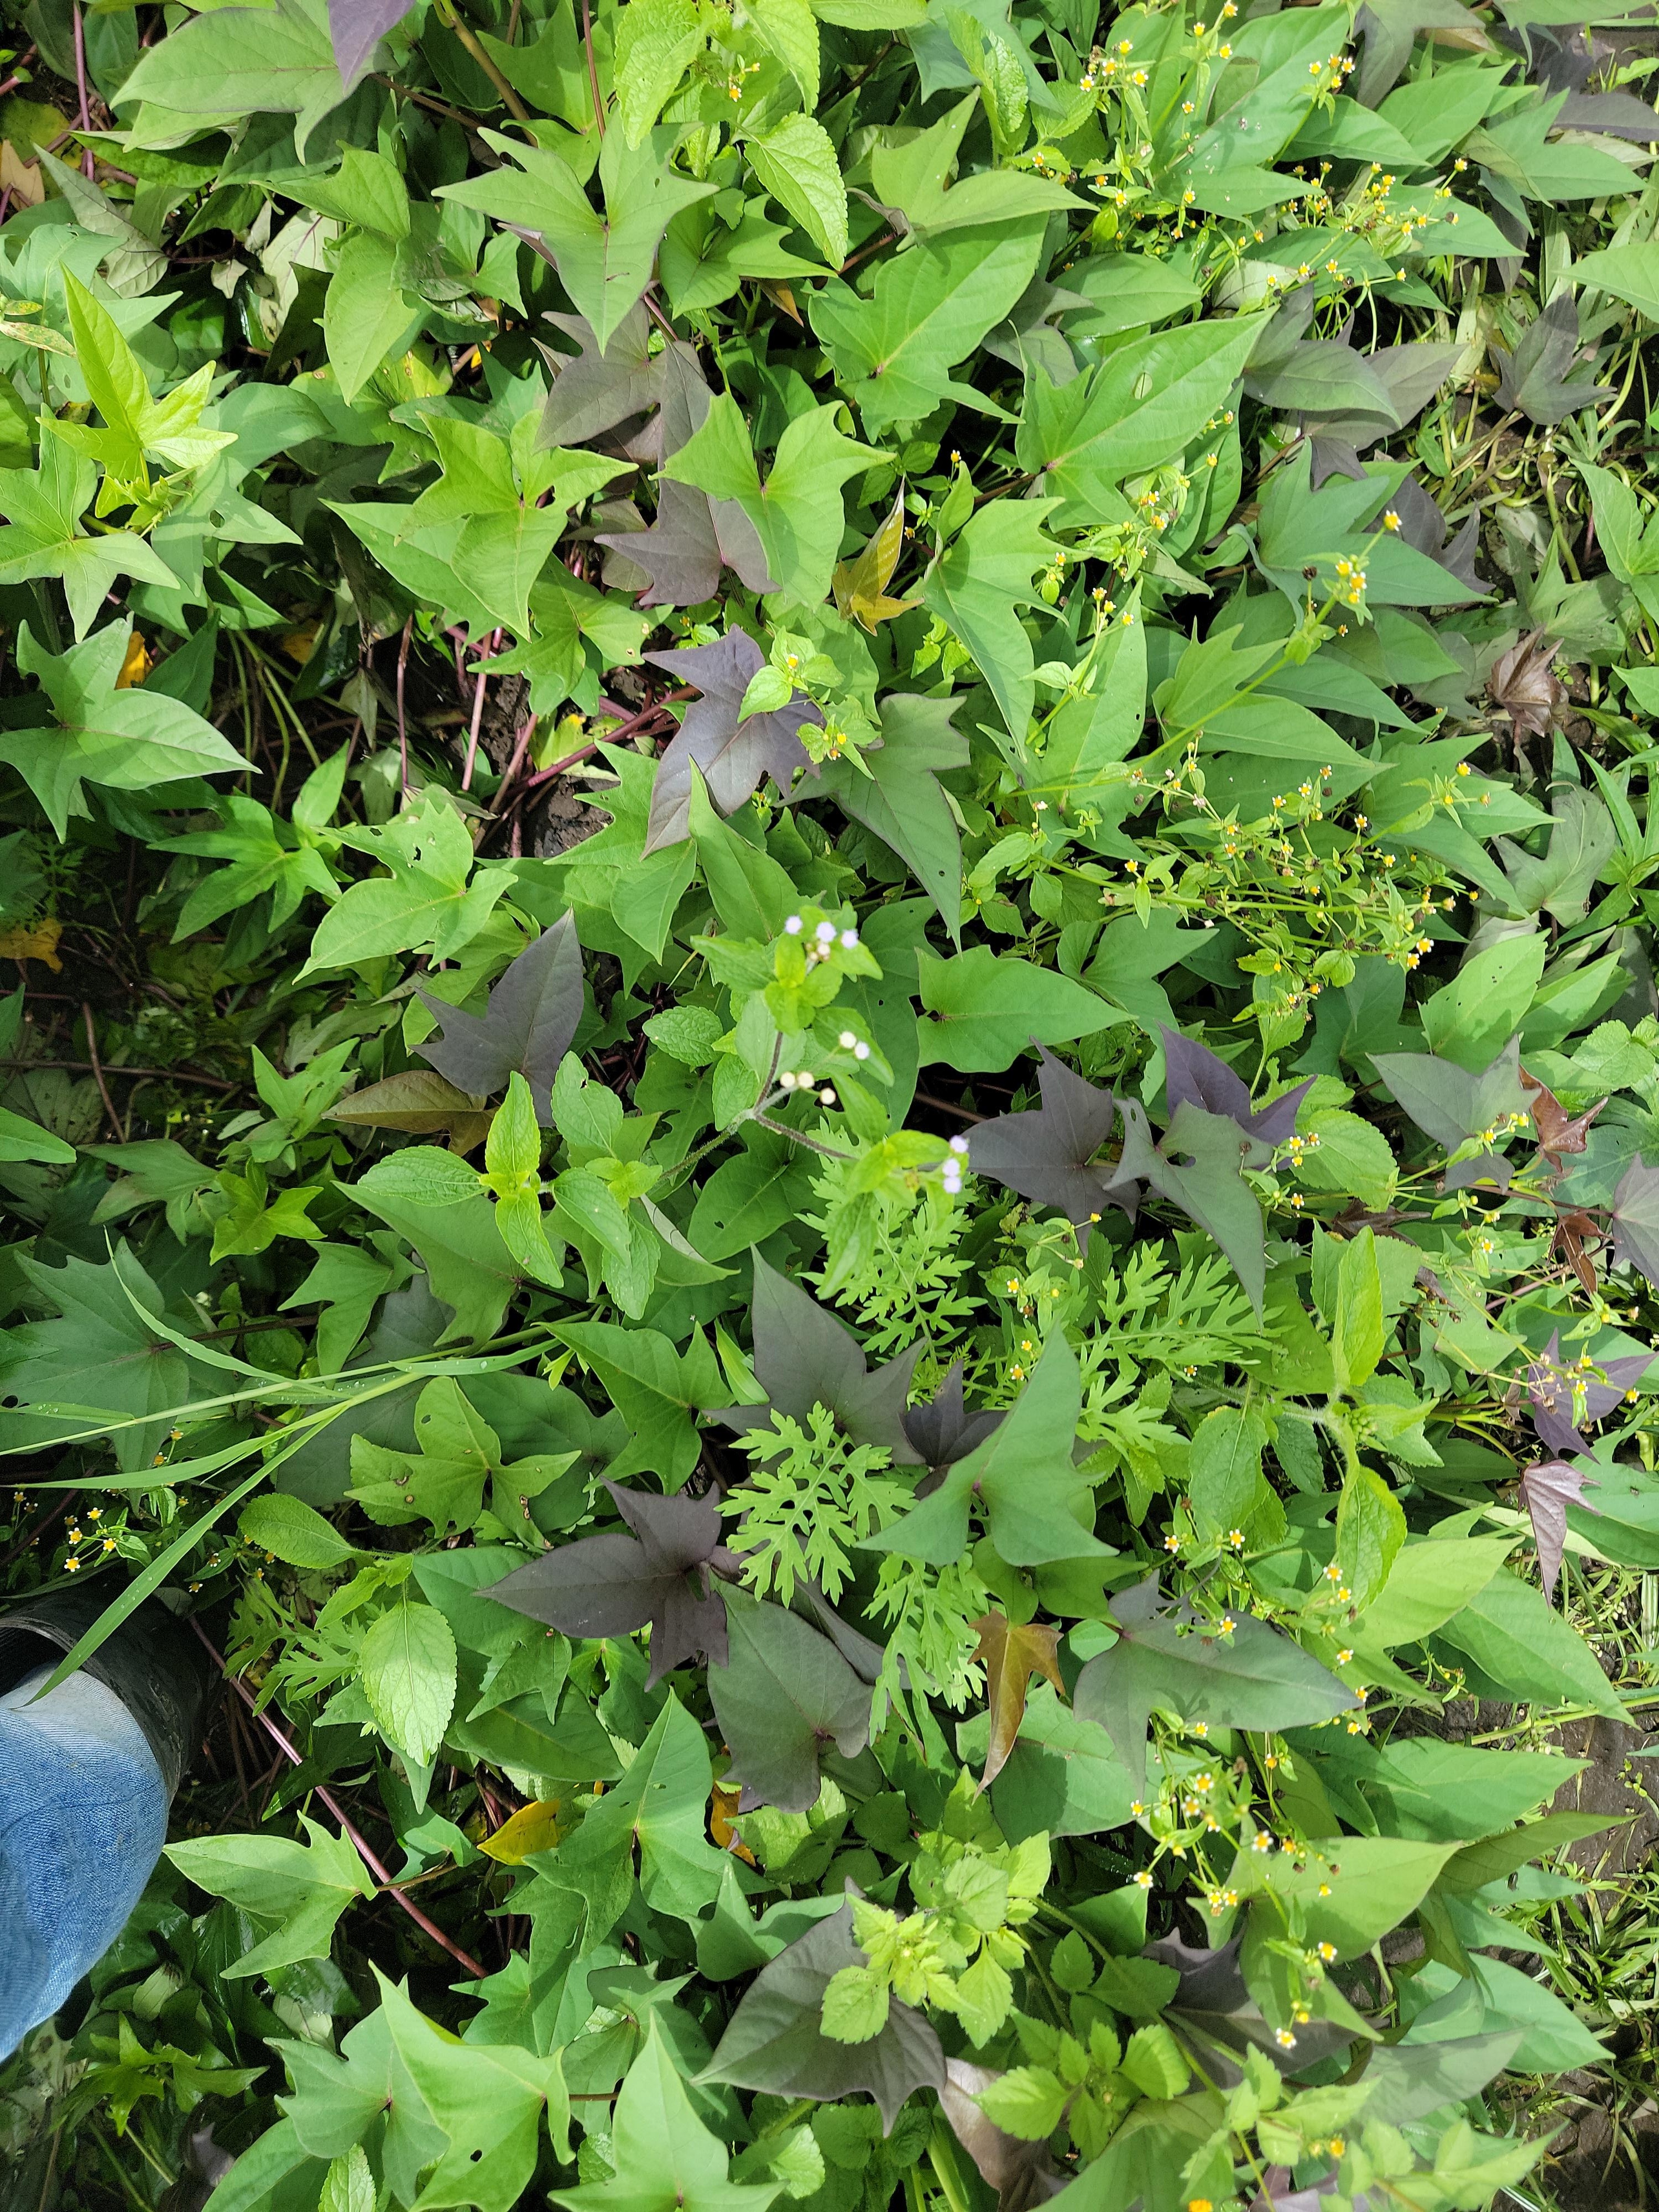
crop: sweet potato
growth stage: vegetative
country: Tanzania
